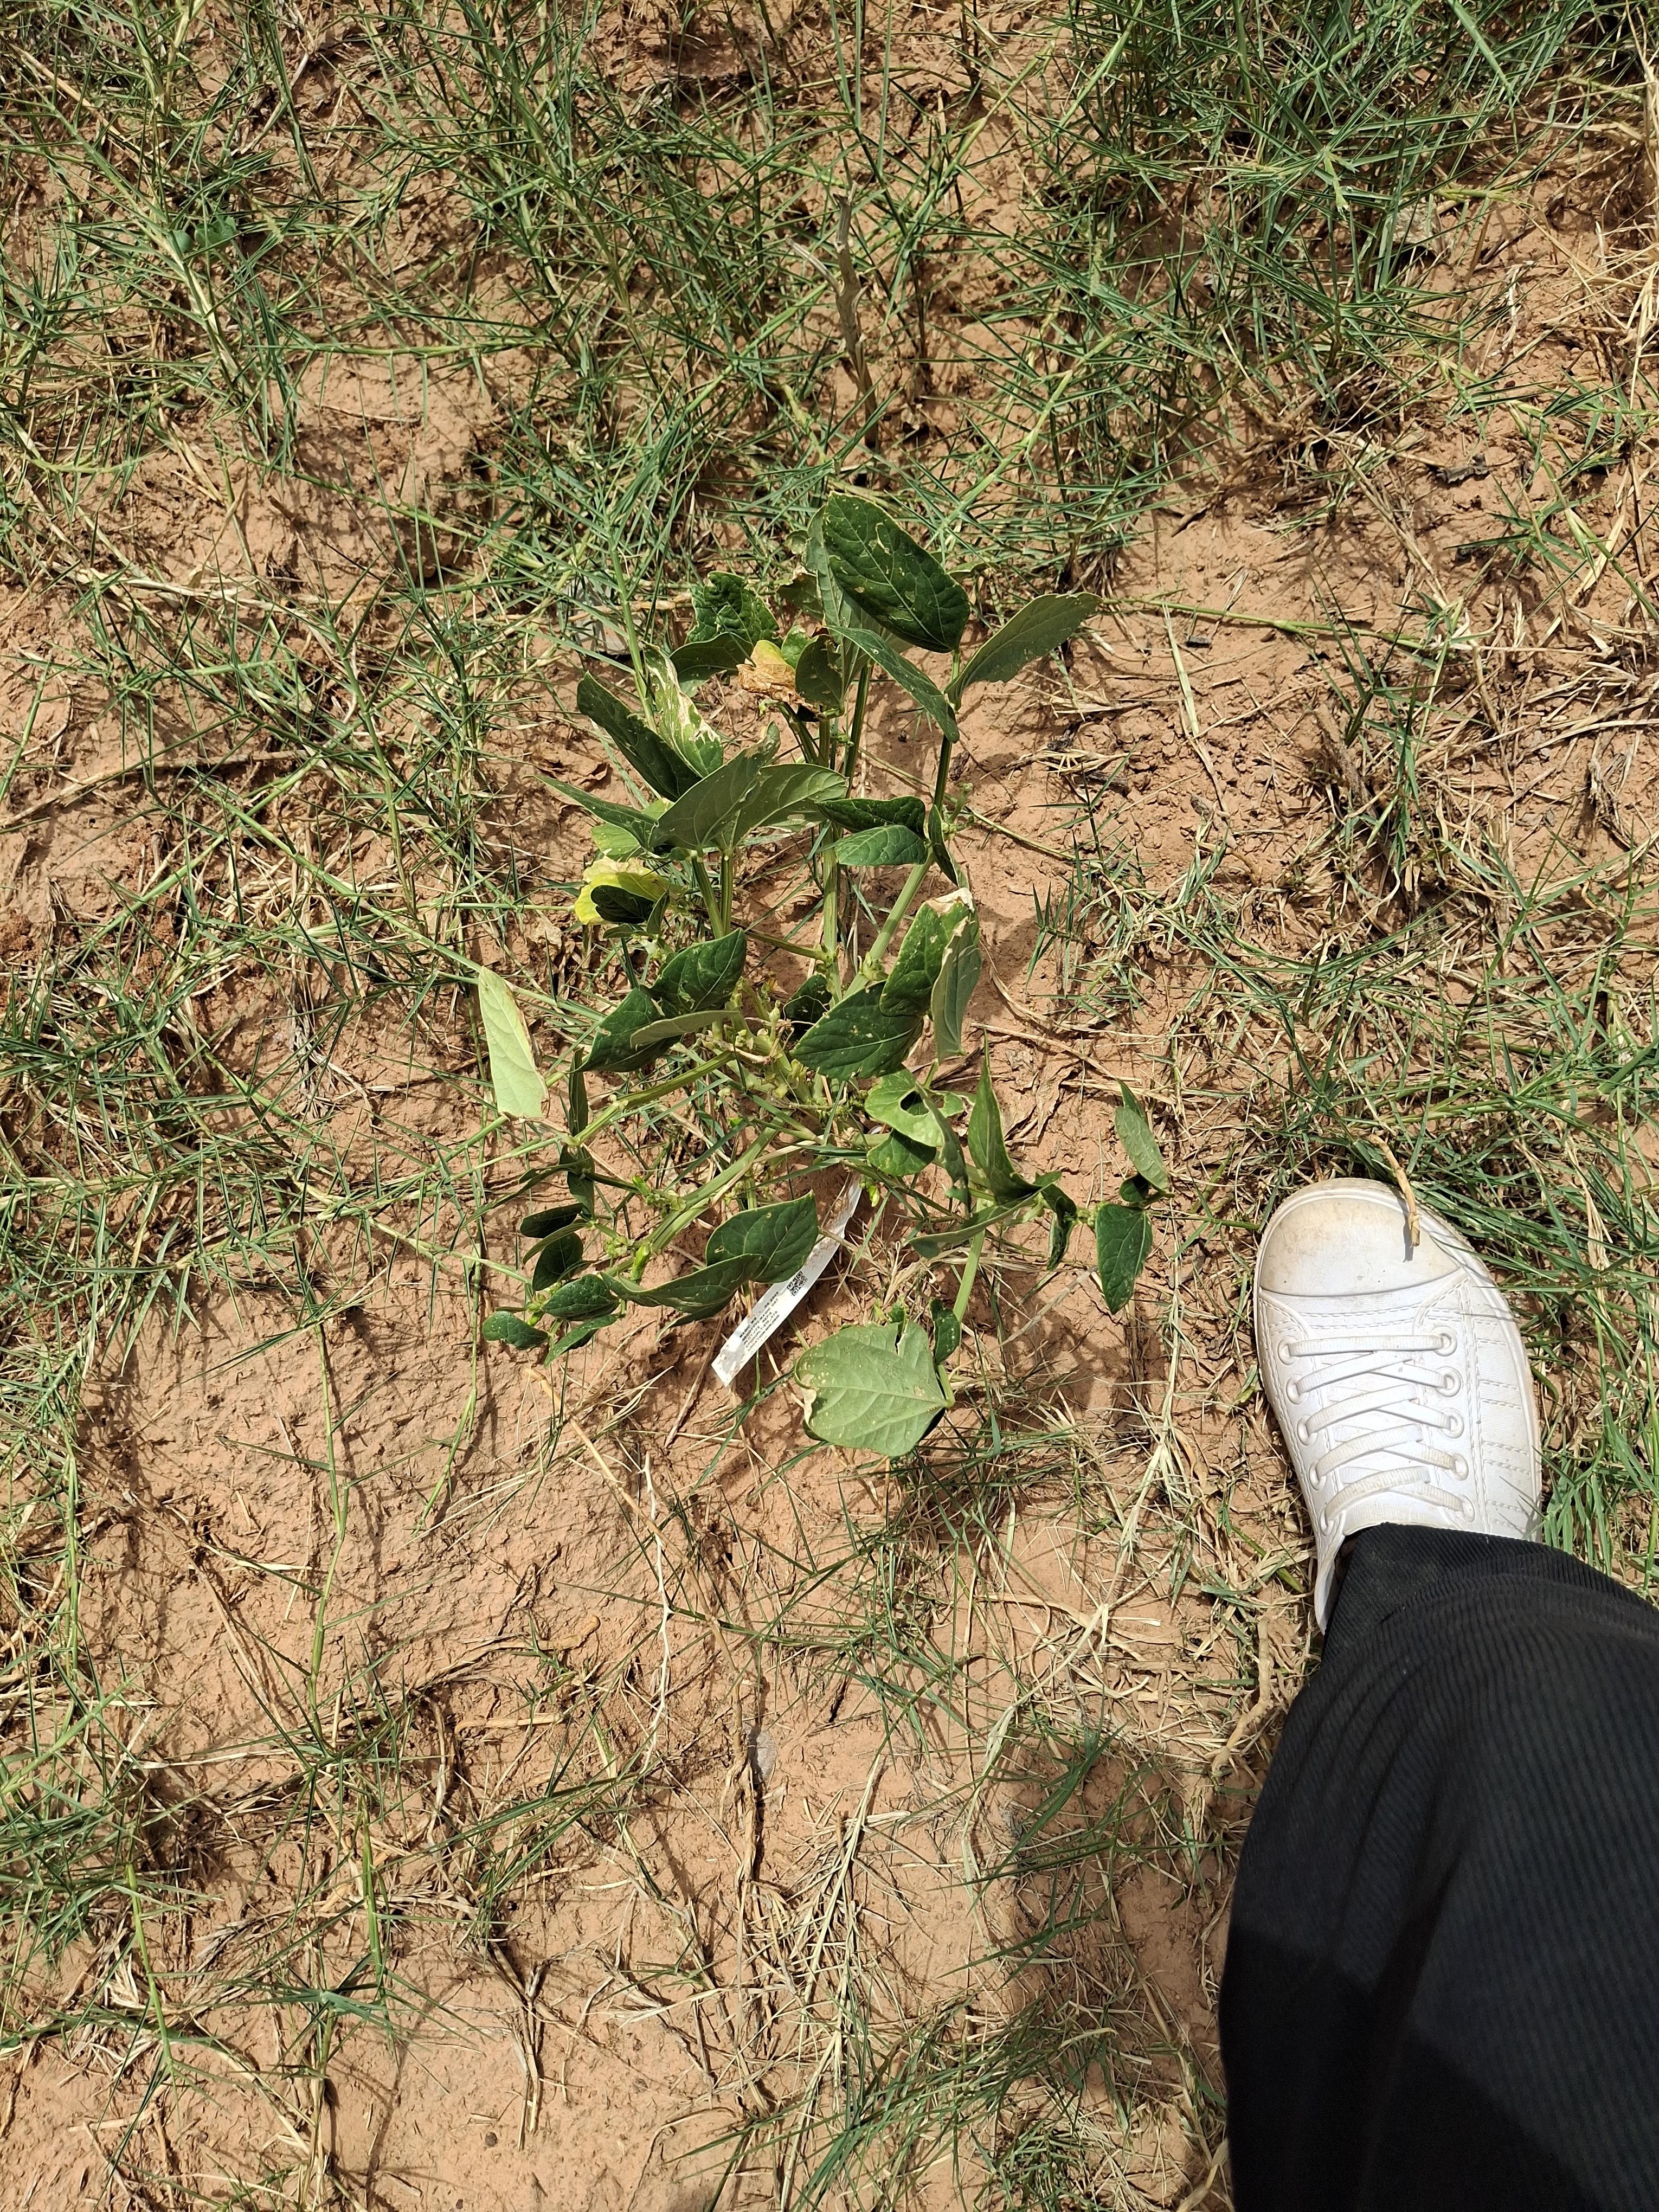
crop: cowpea
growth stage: harvest maturity
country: Nigeria
